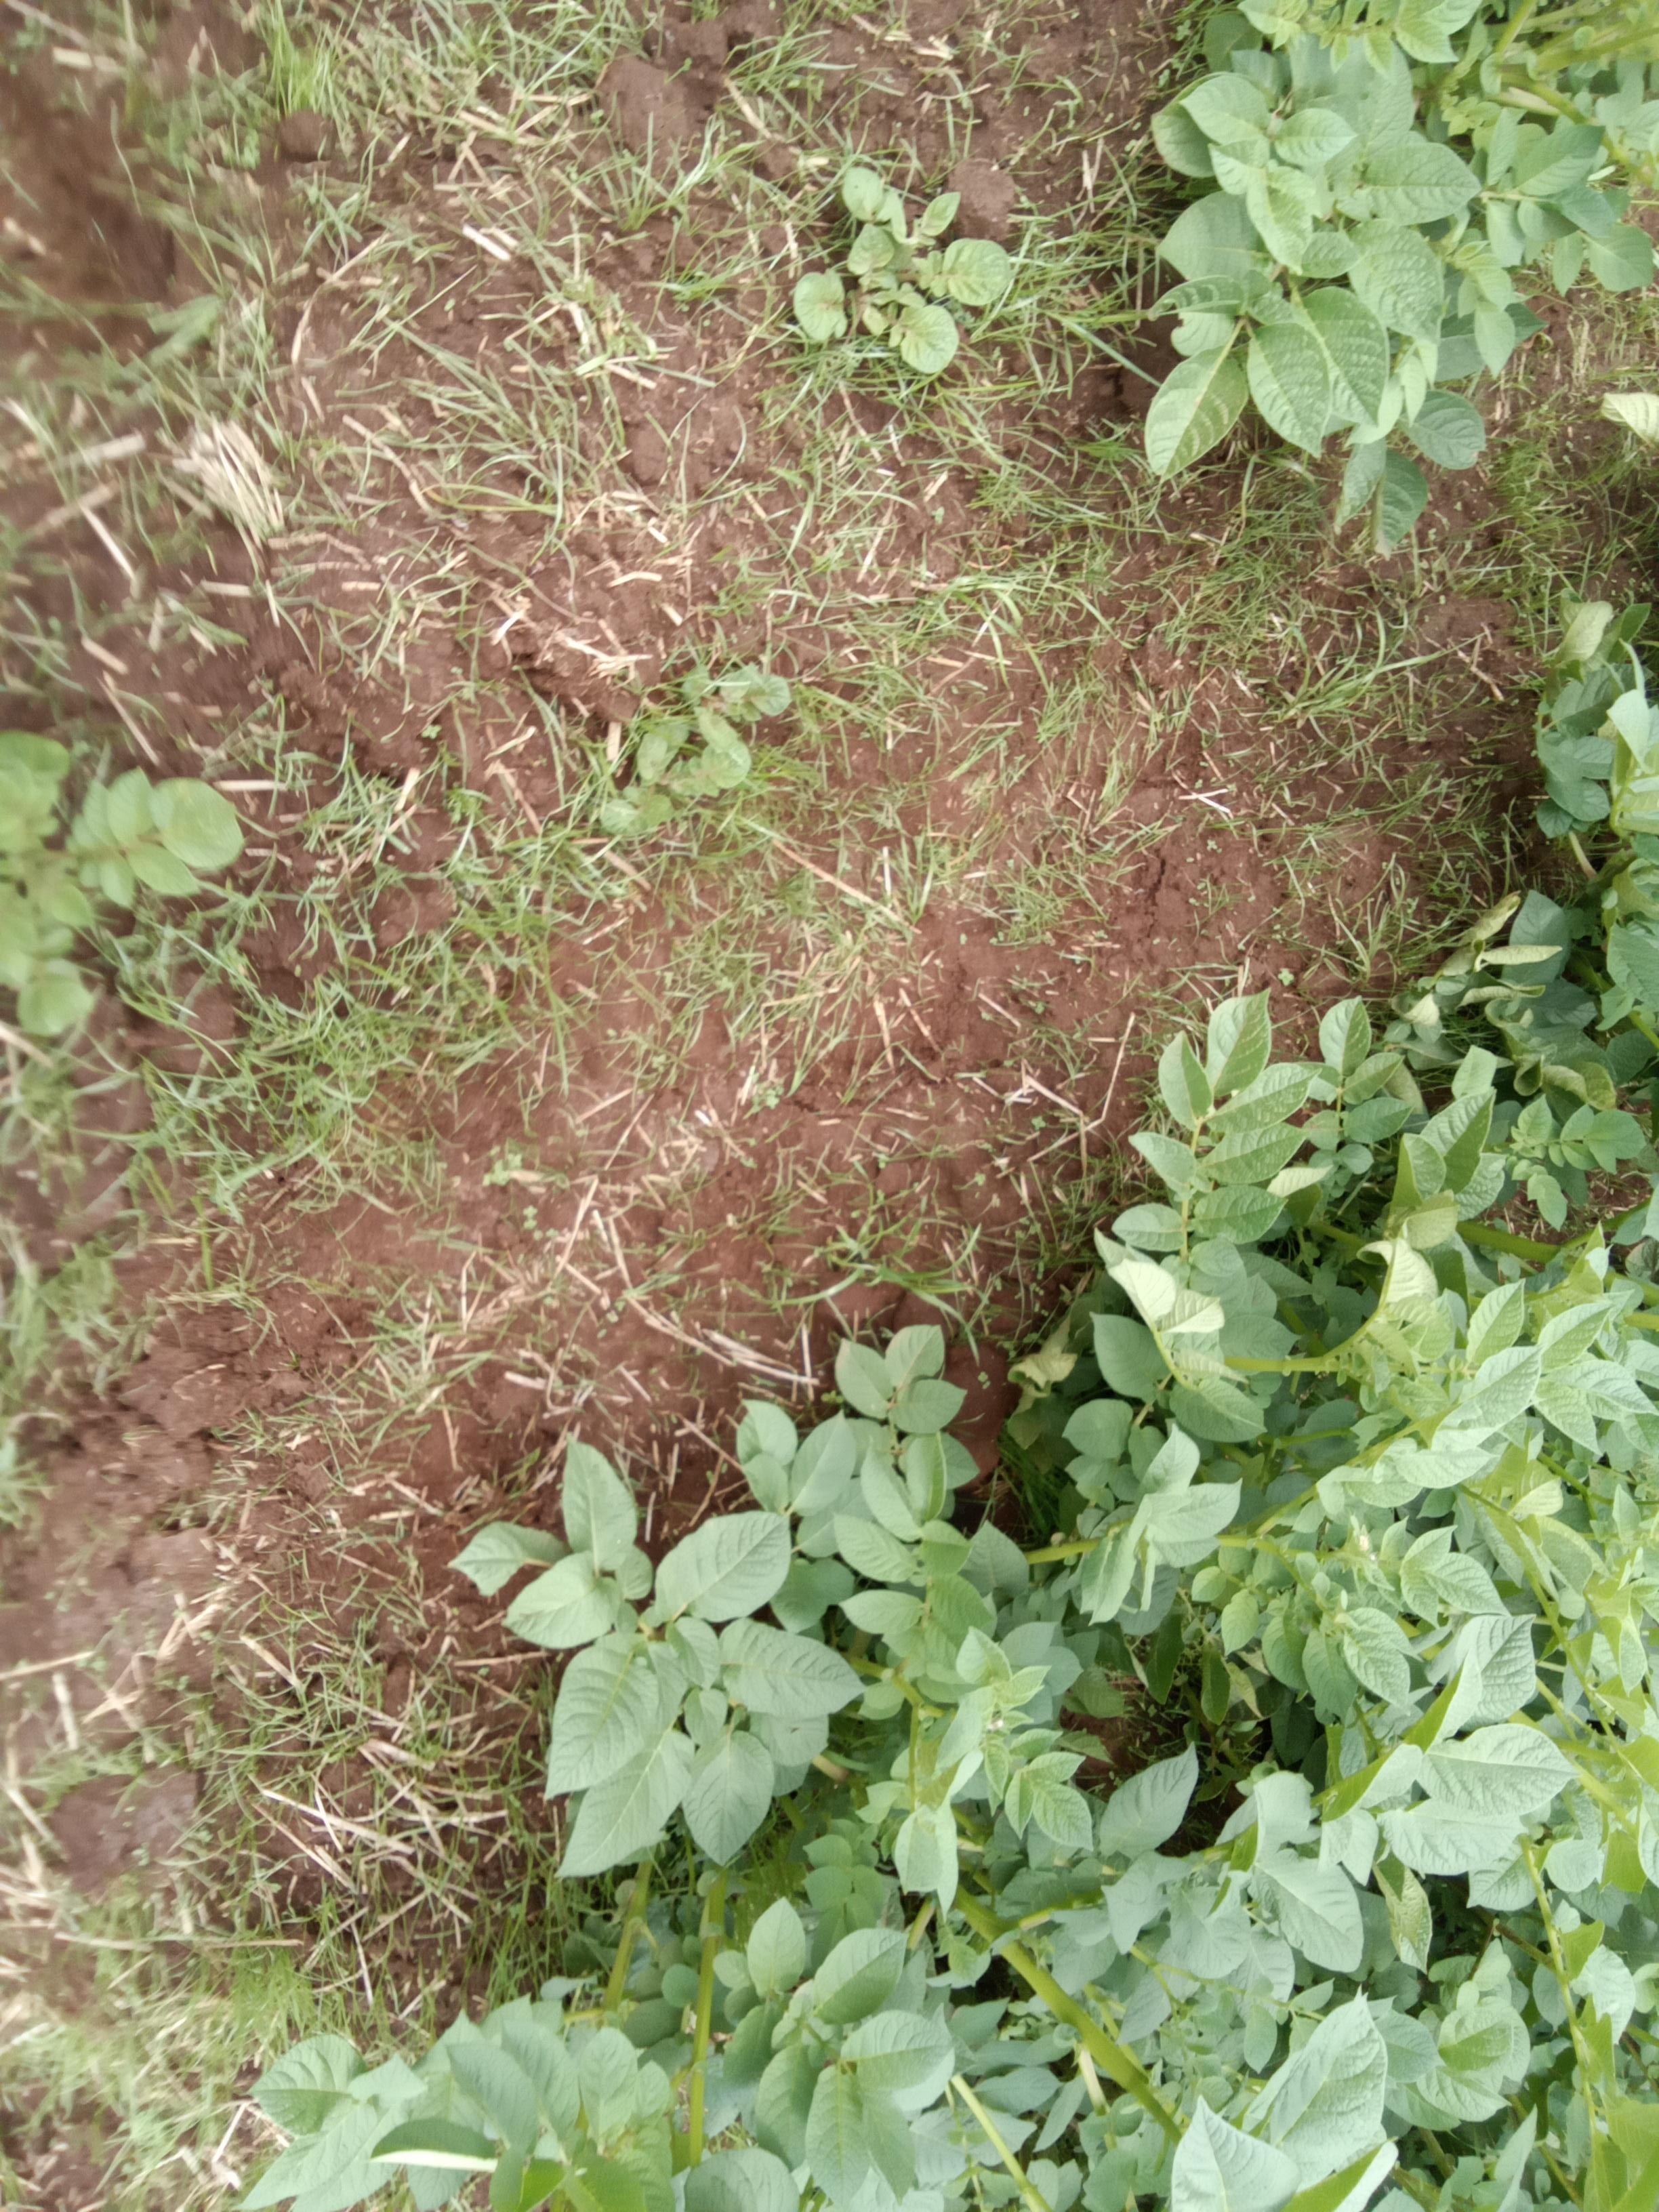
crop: potato
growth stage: flowering
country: Kenya
